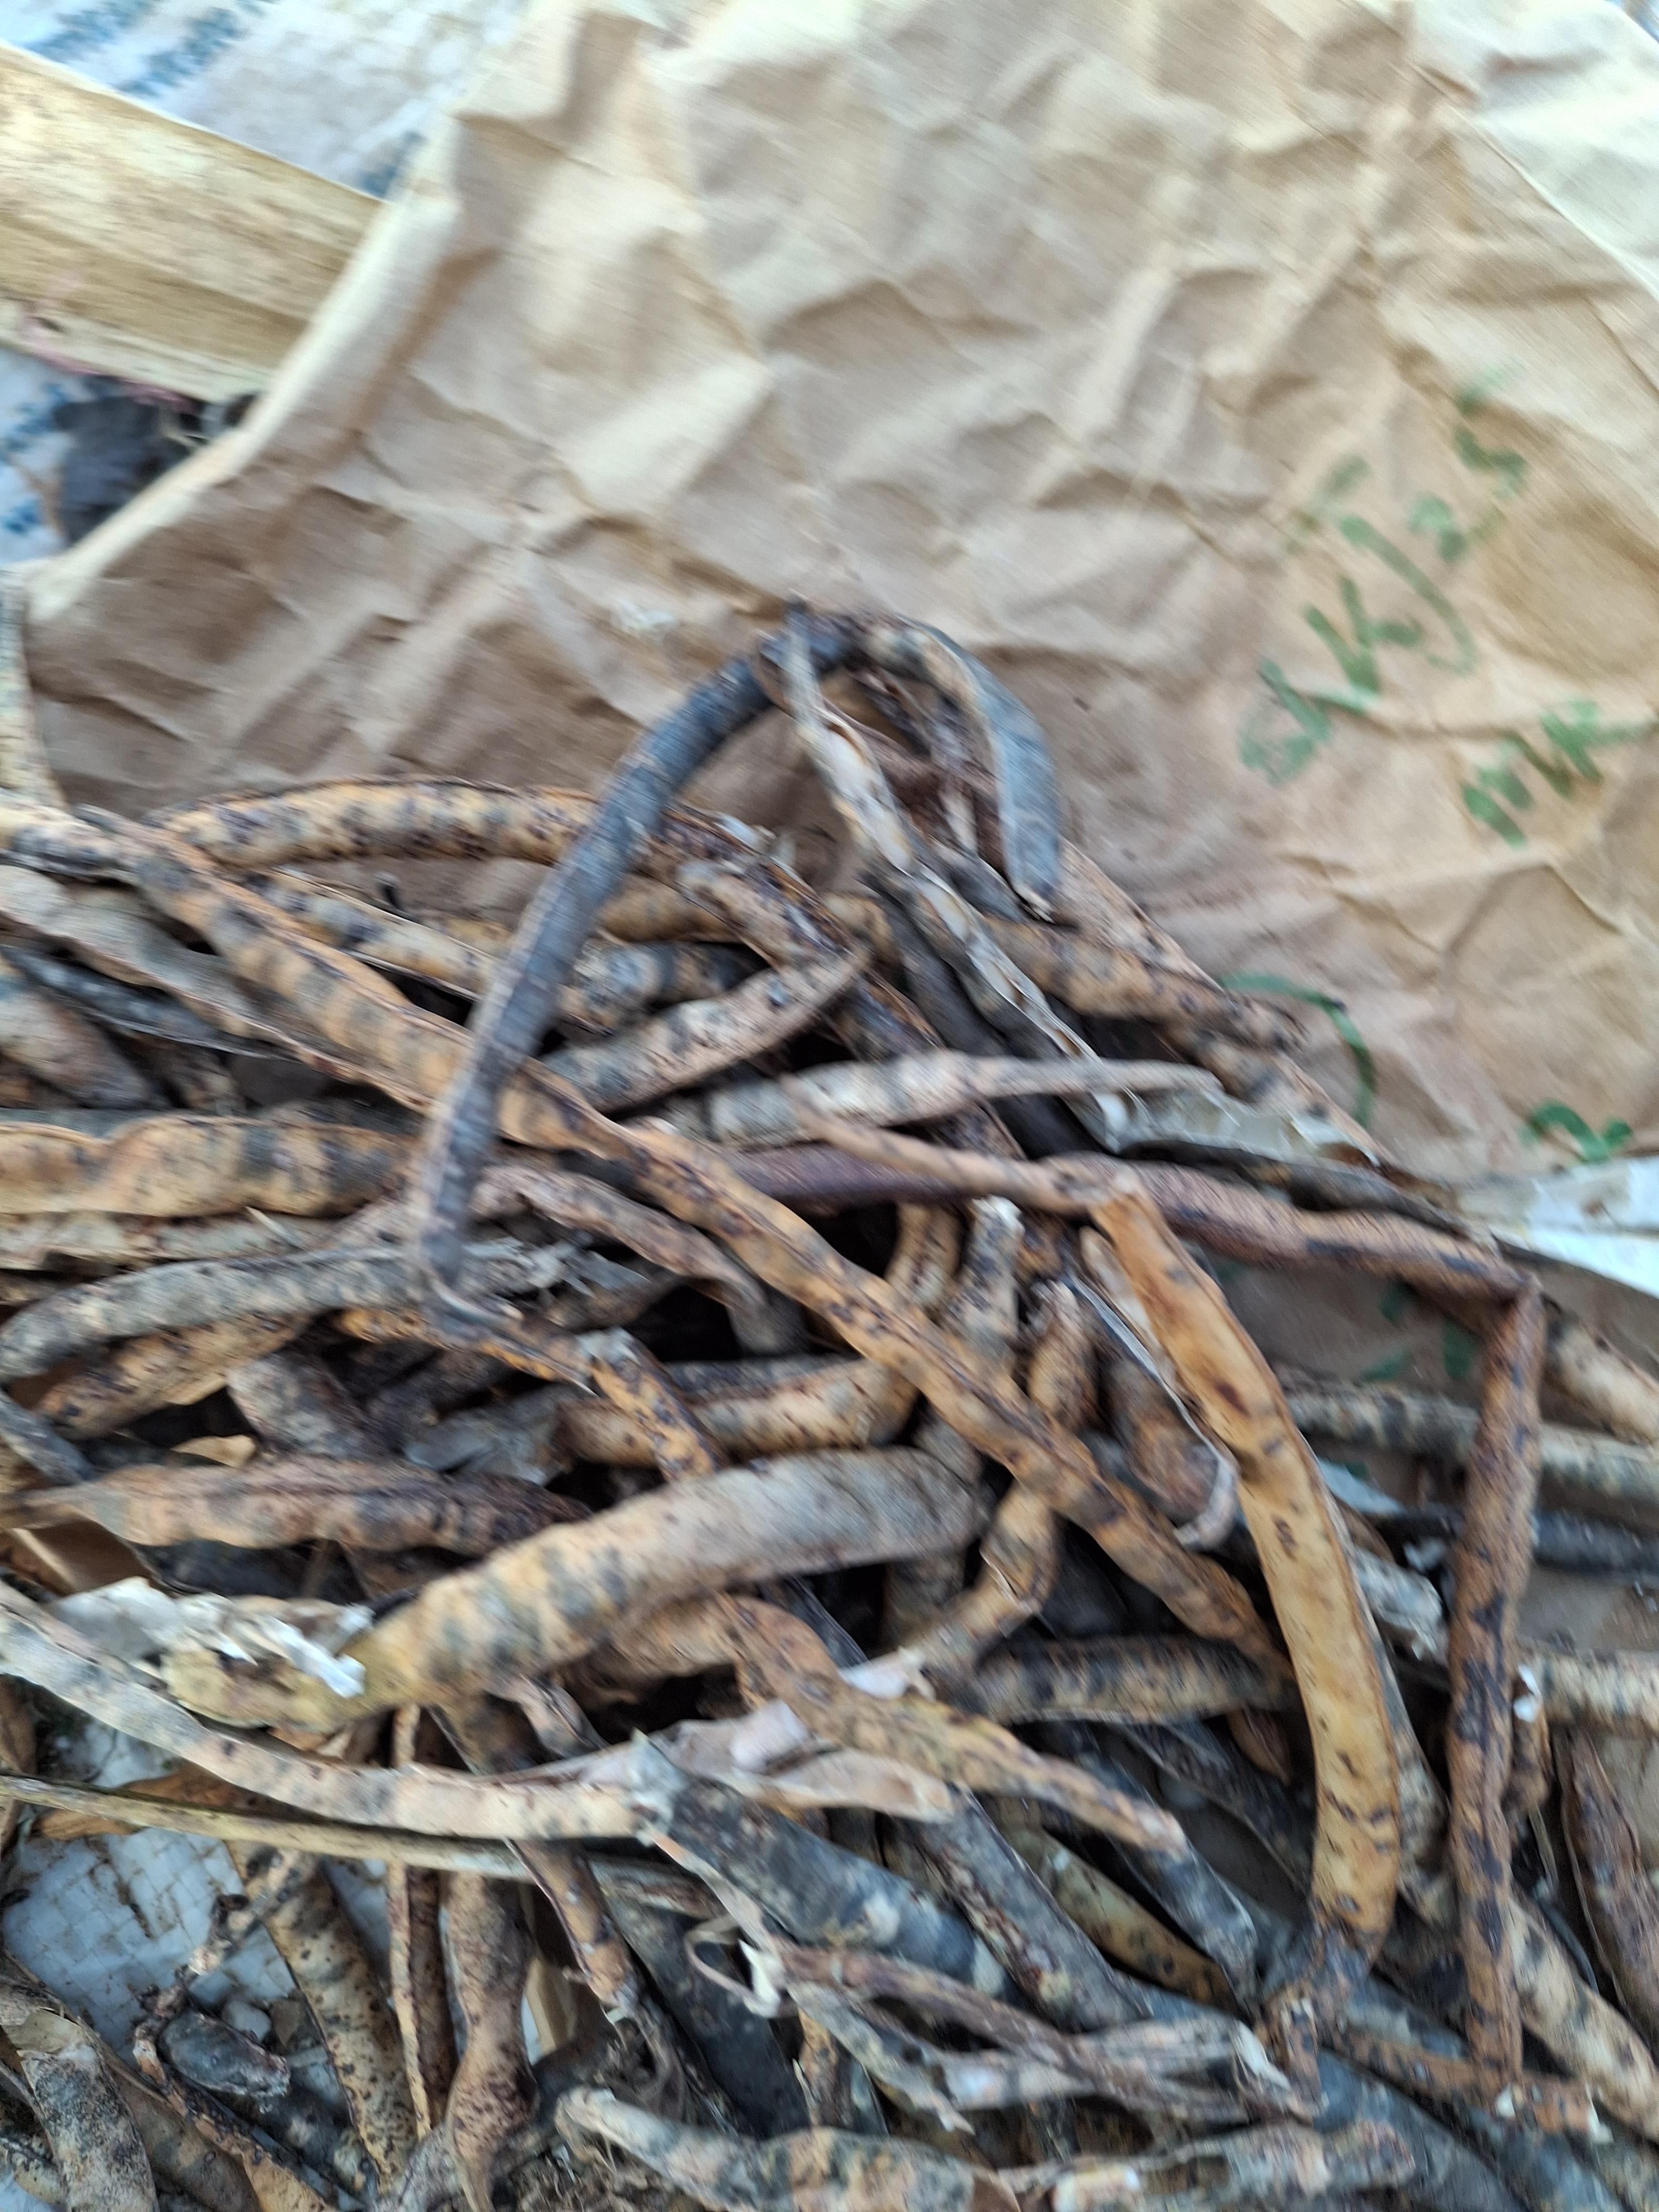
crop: cowpea
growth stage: harvest
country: Nigeria
